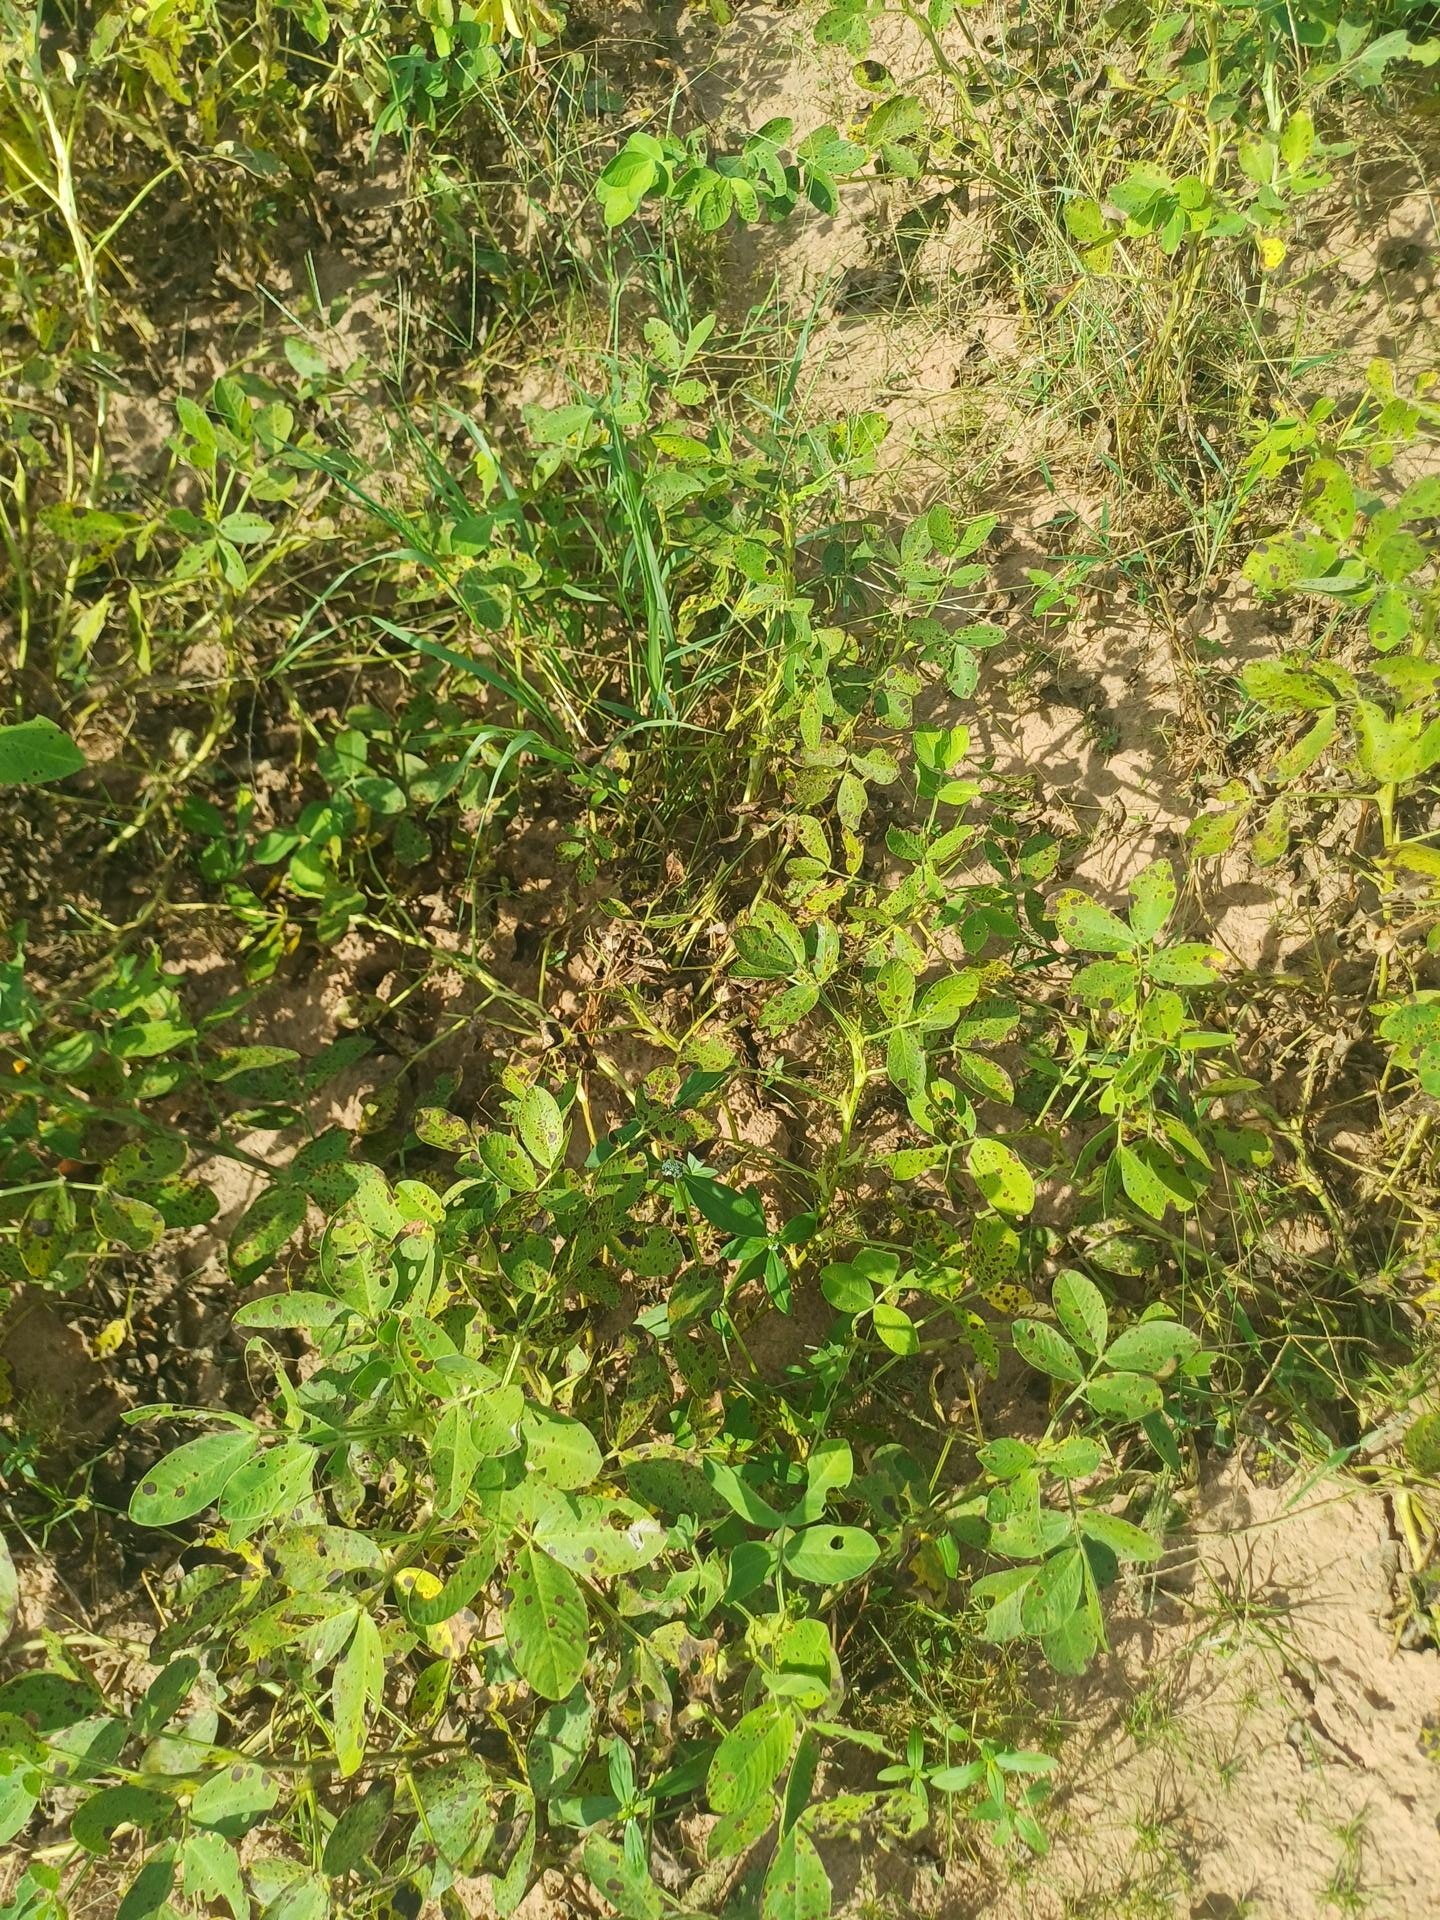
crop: groundnut
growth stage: flowering
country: Senegal
